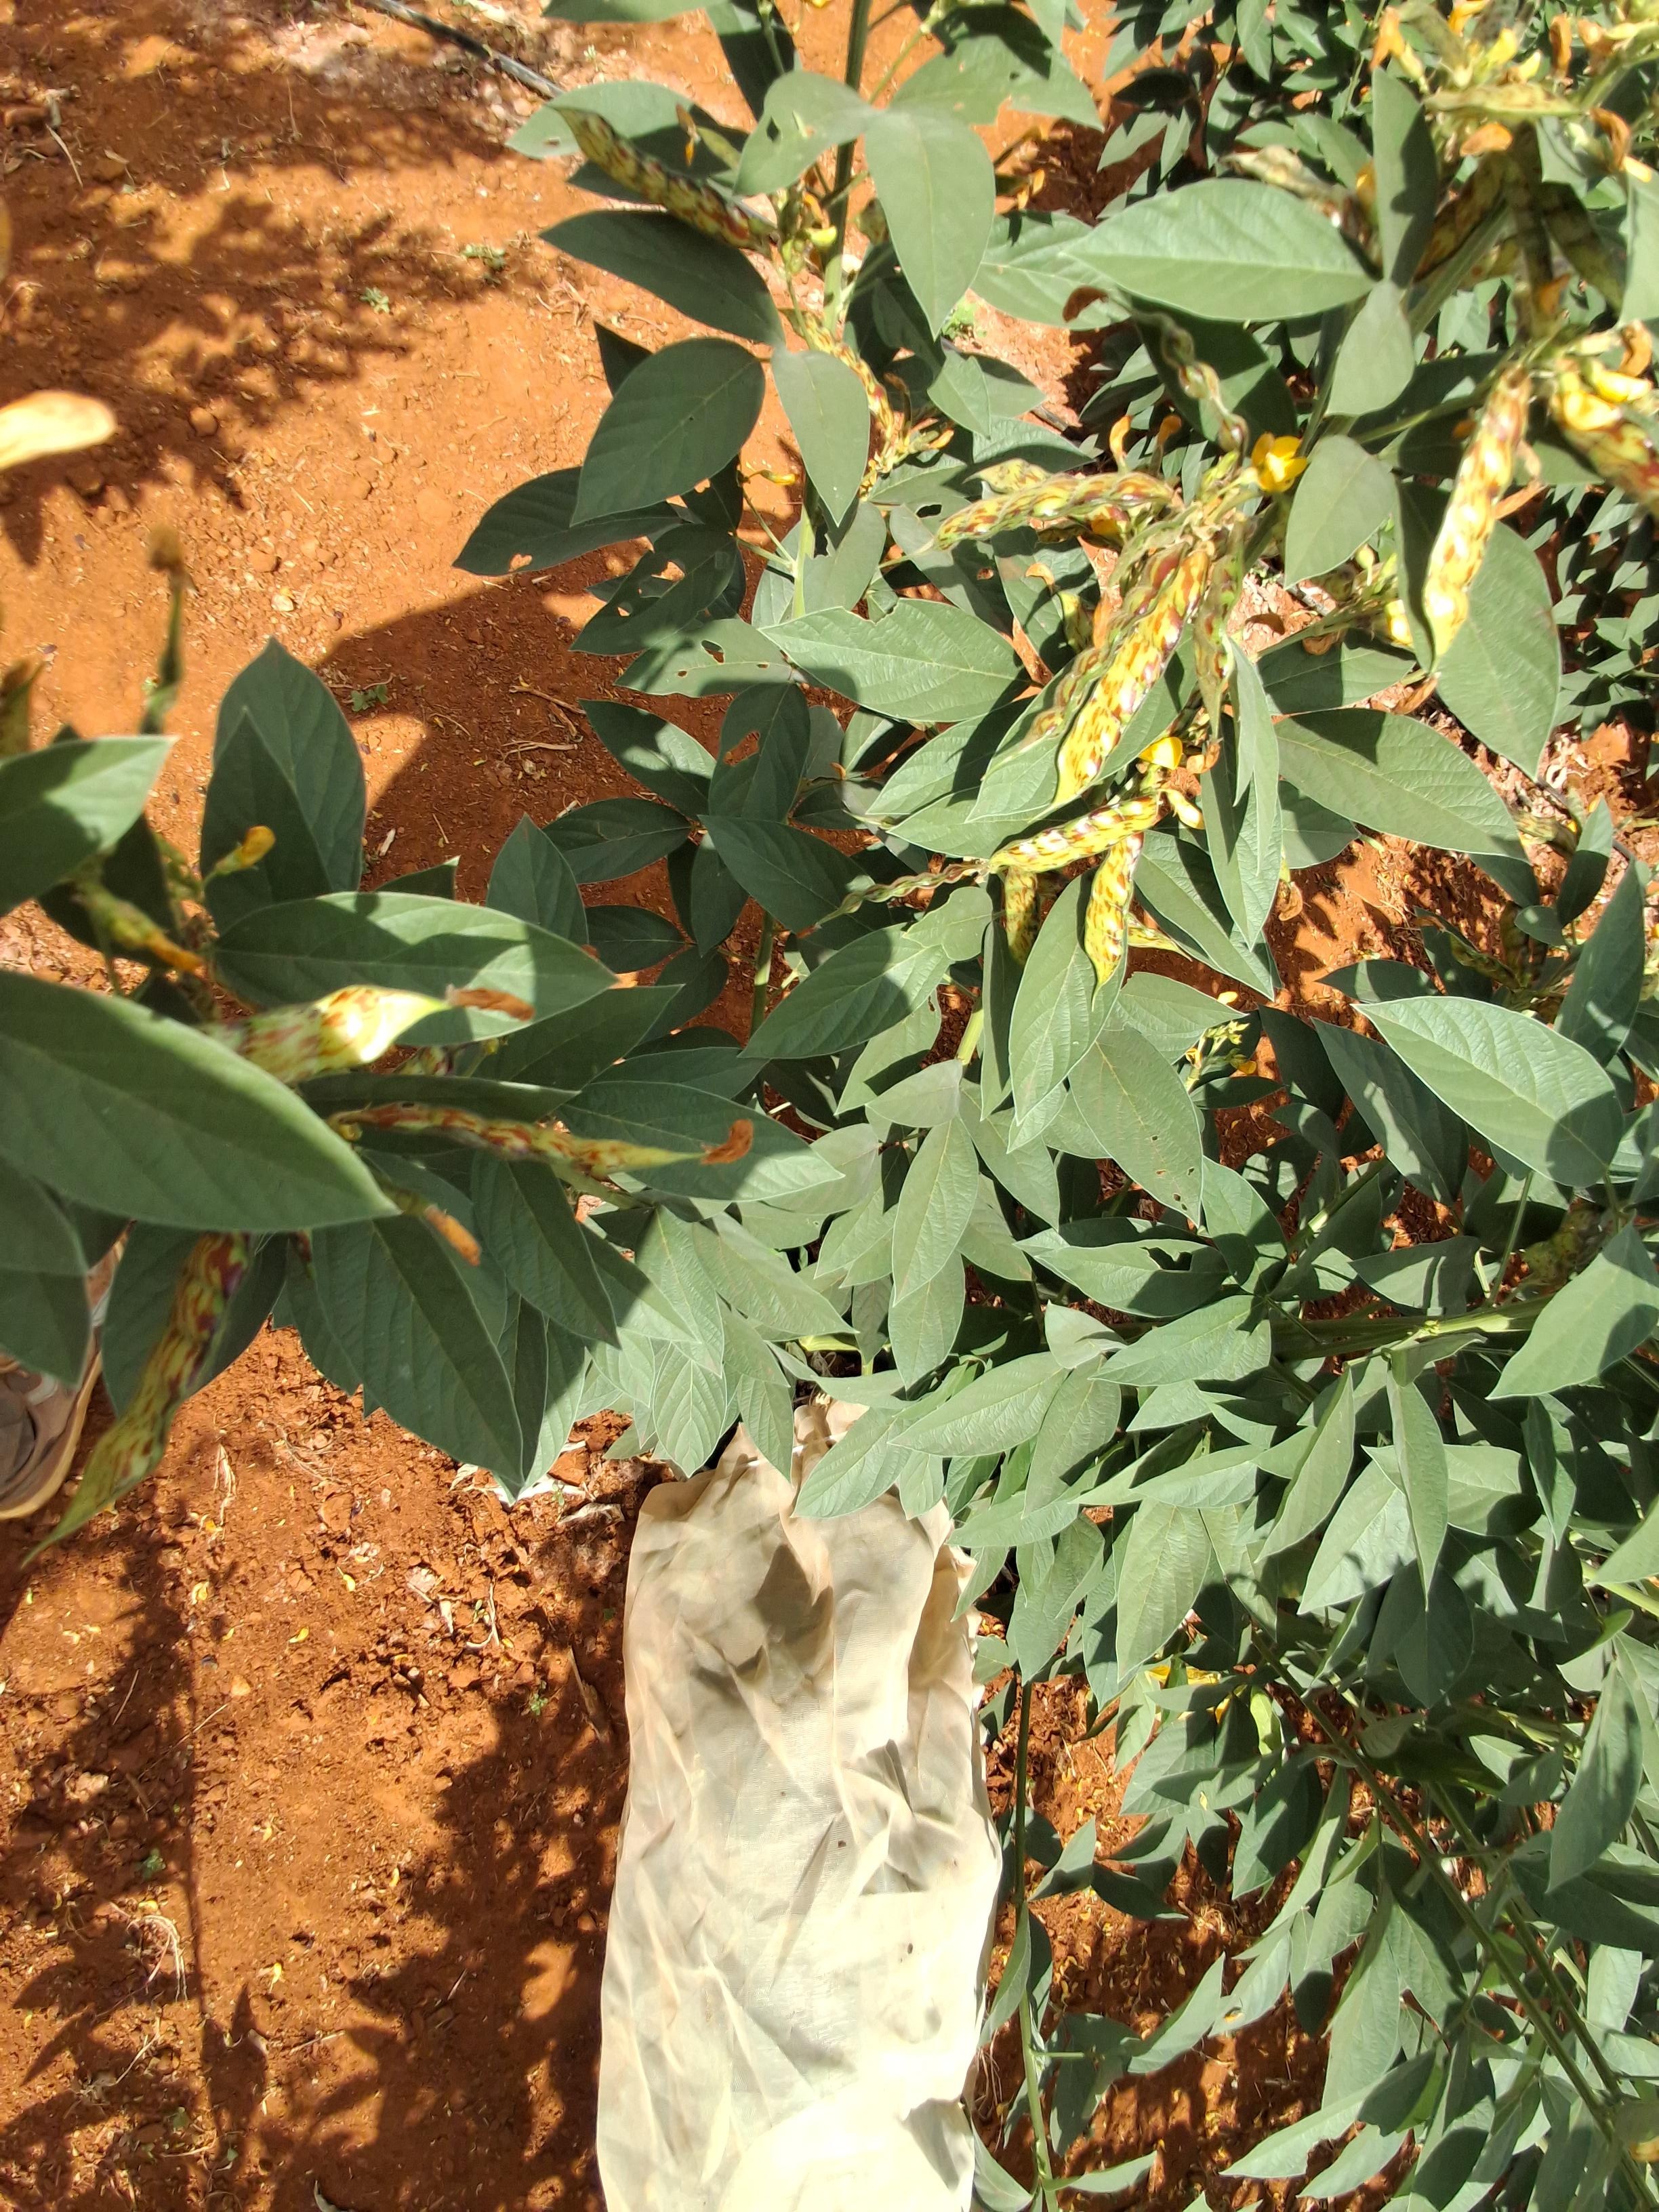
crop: pigeonpea
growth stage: development pod
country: Kenya
